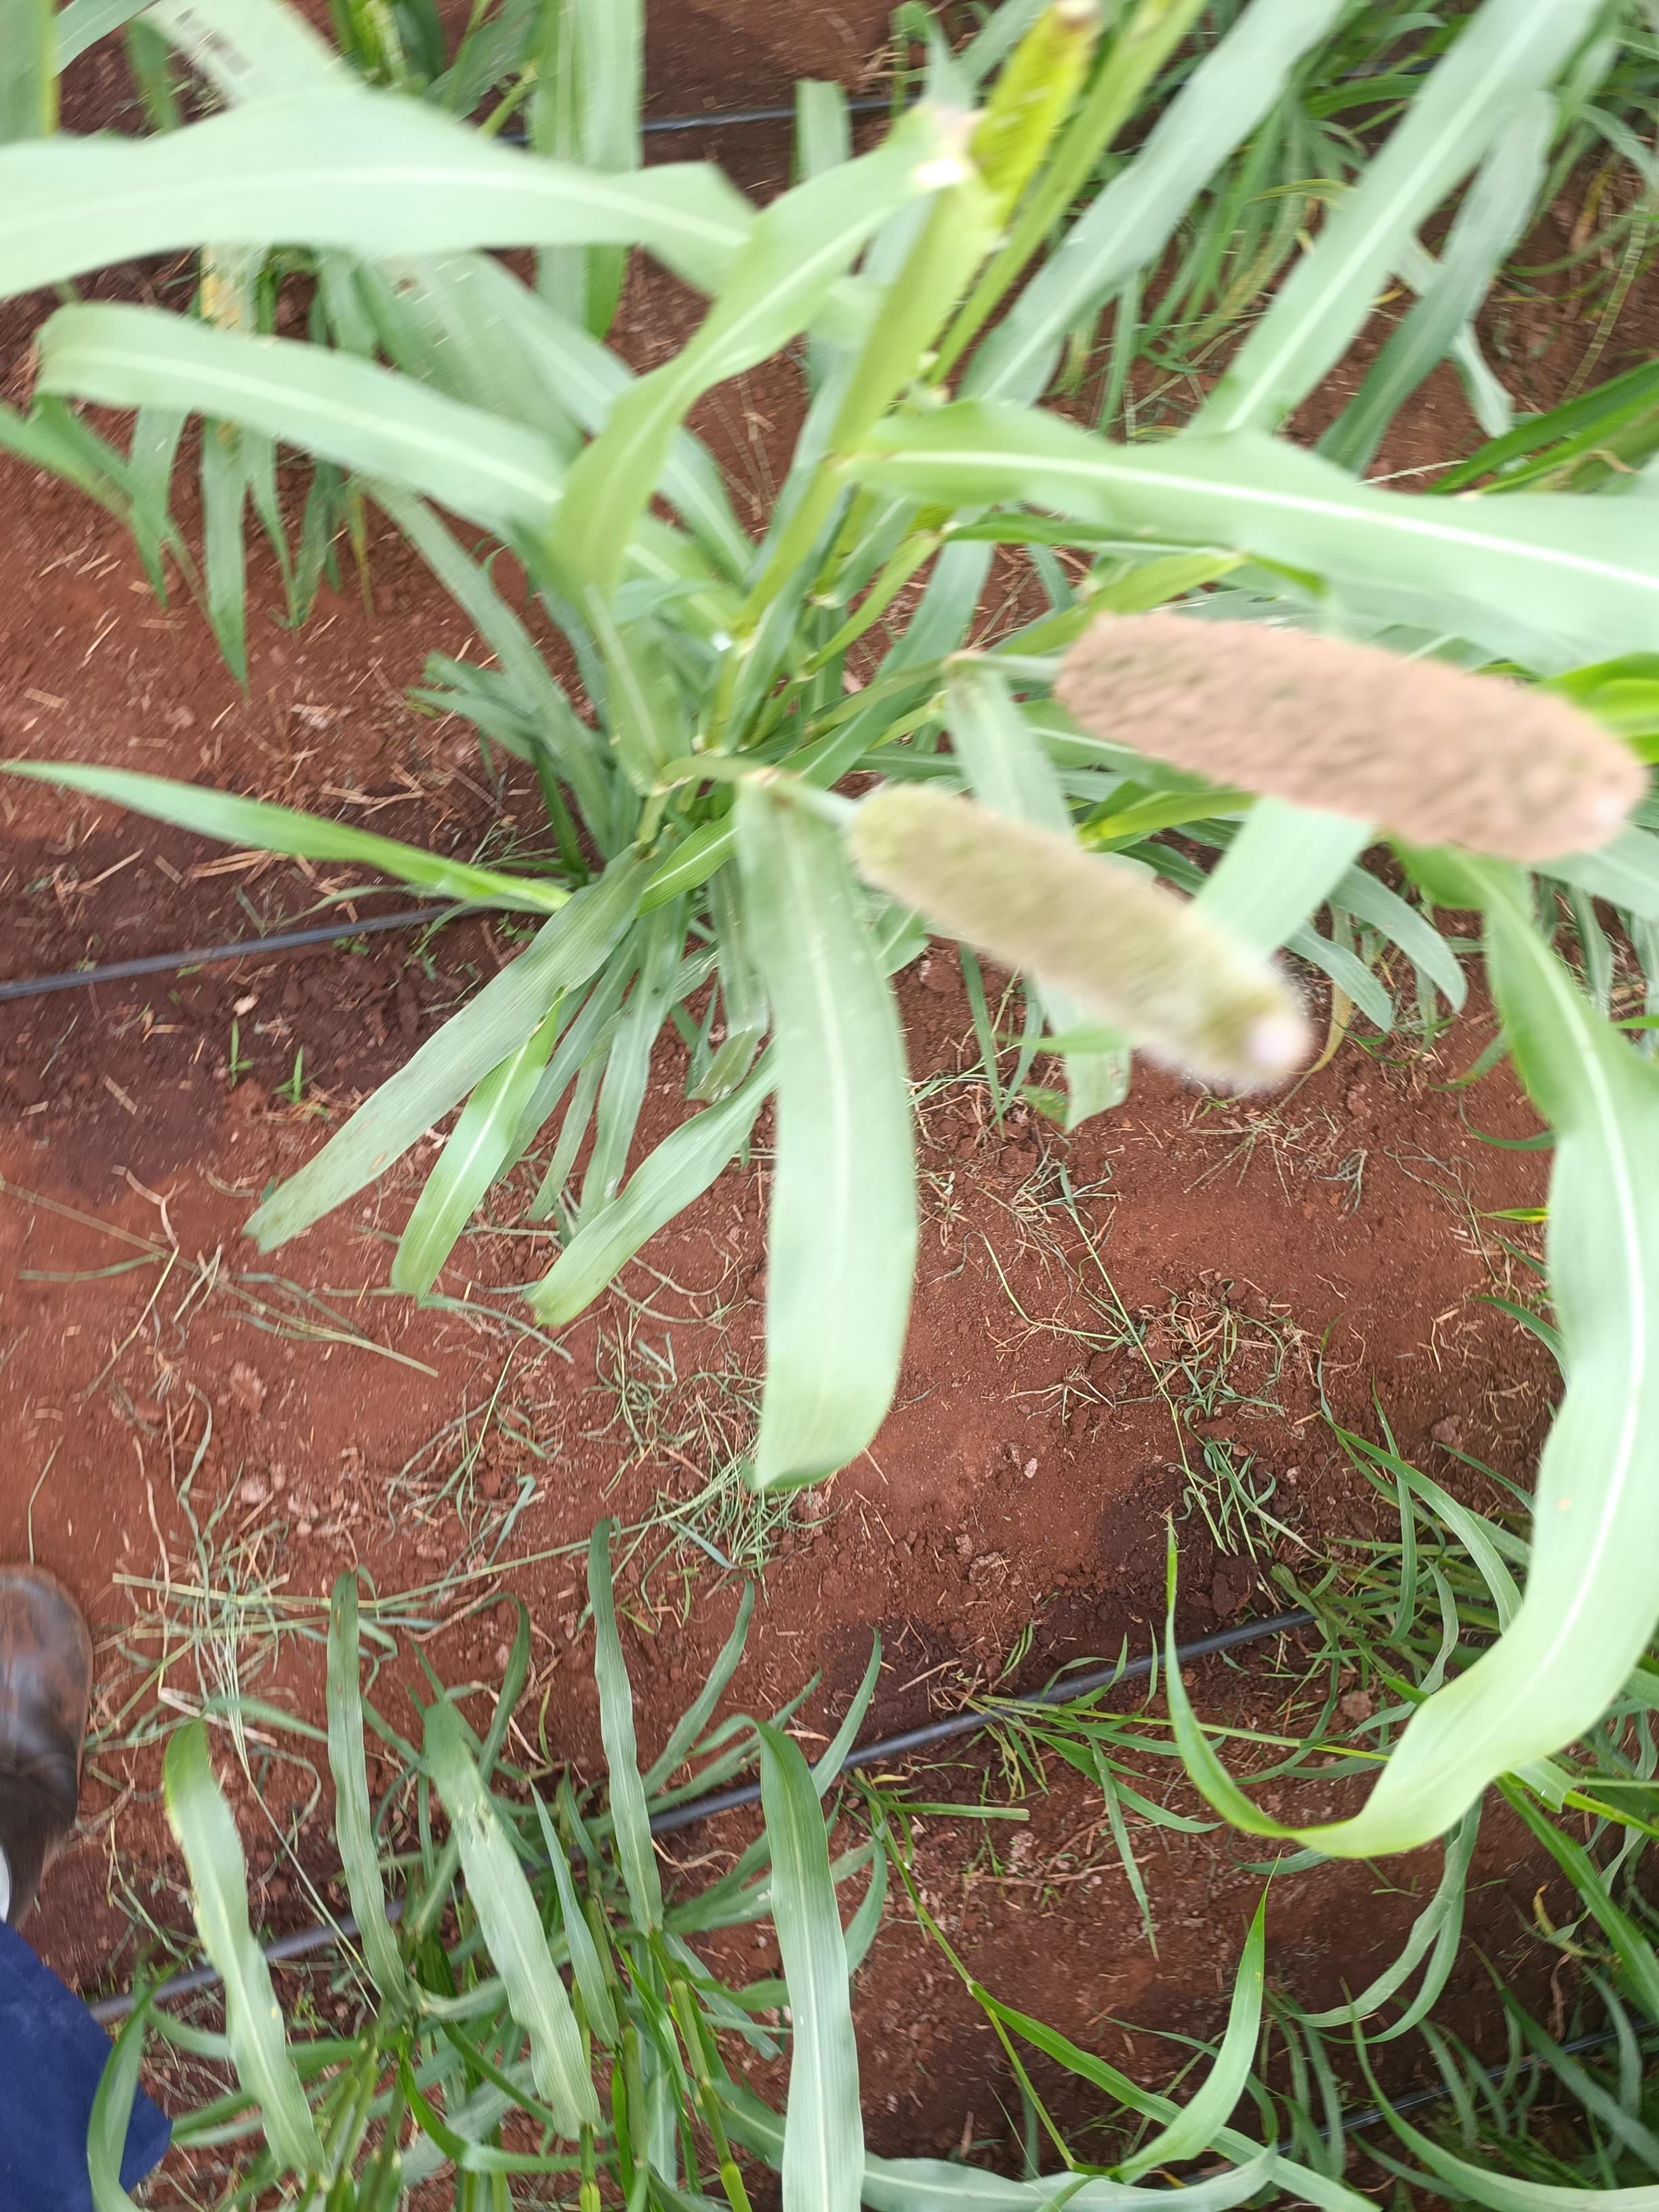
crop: pearl millet
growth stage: flowering
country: Kenya
